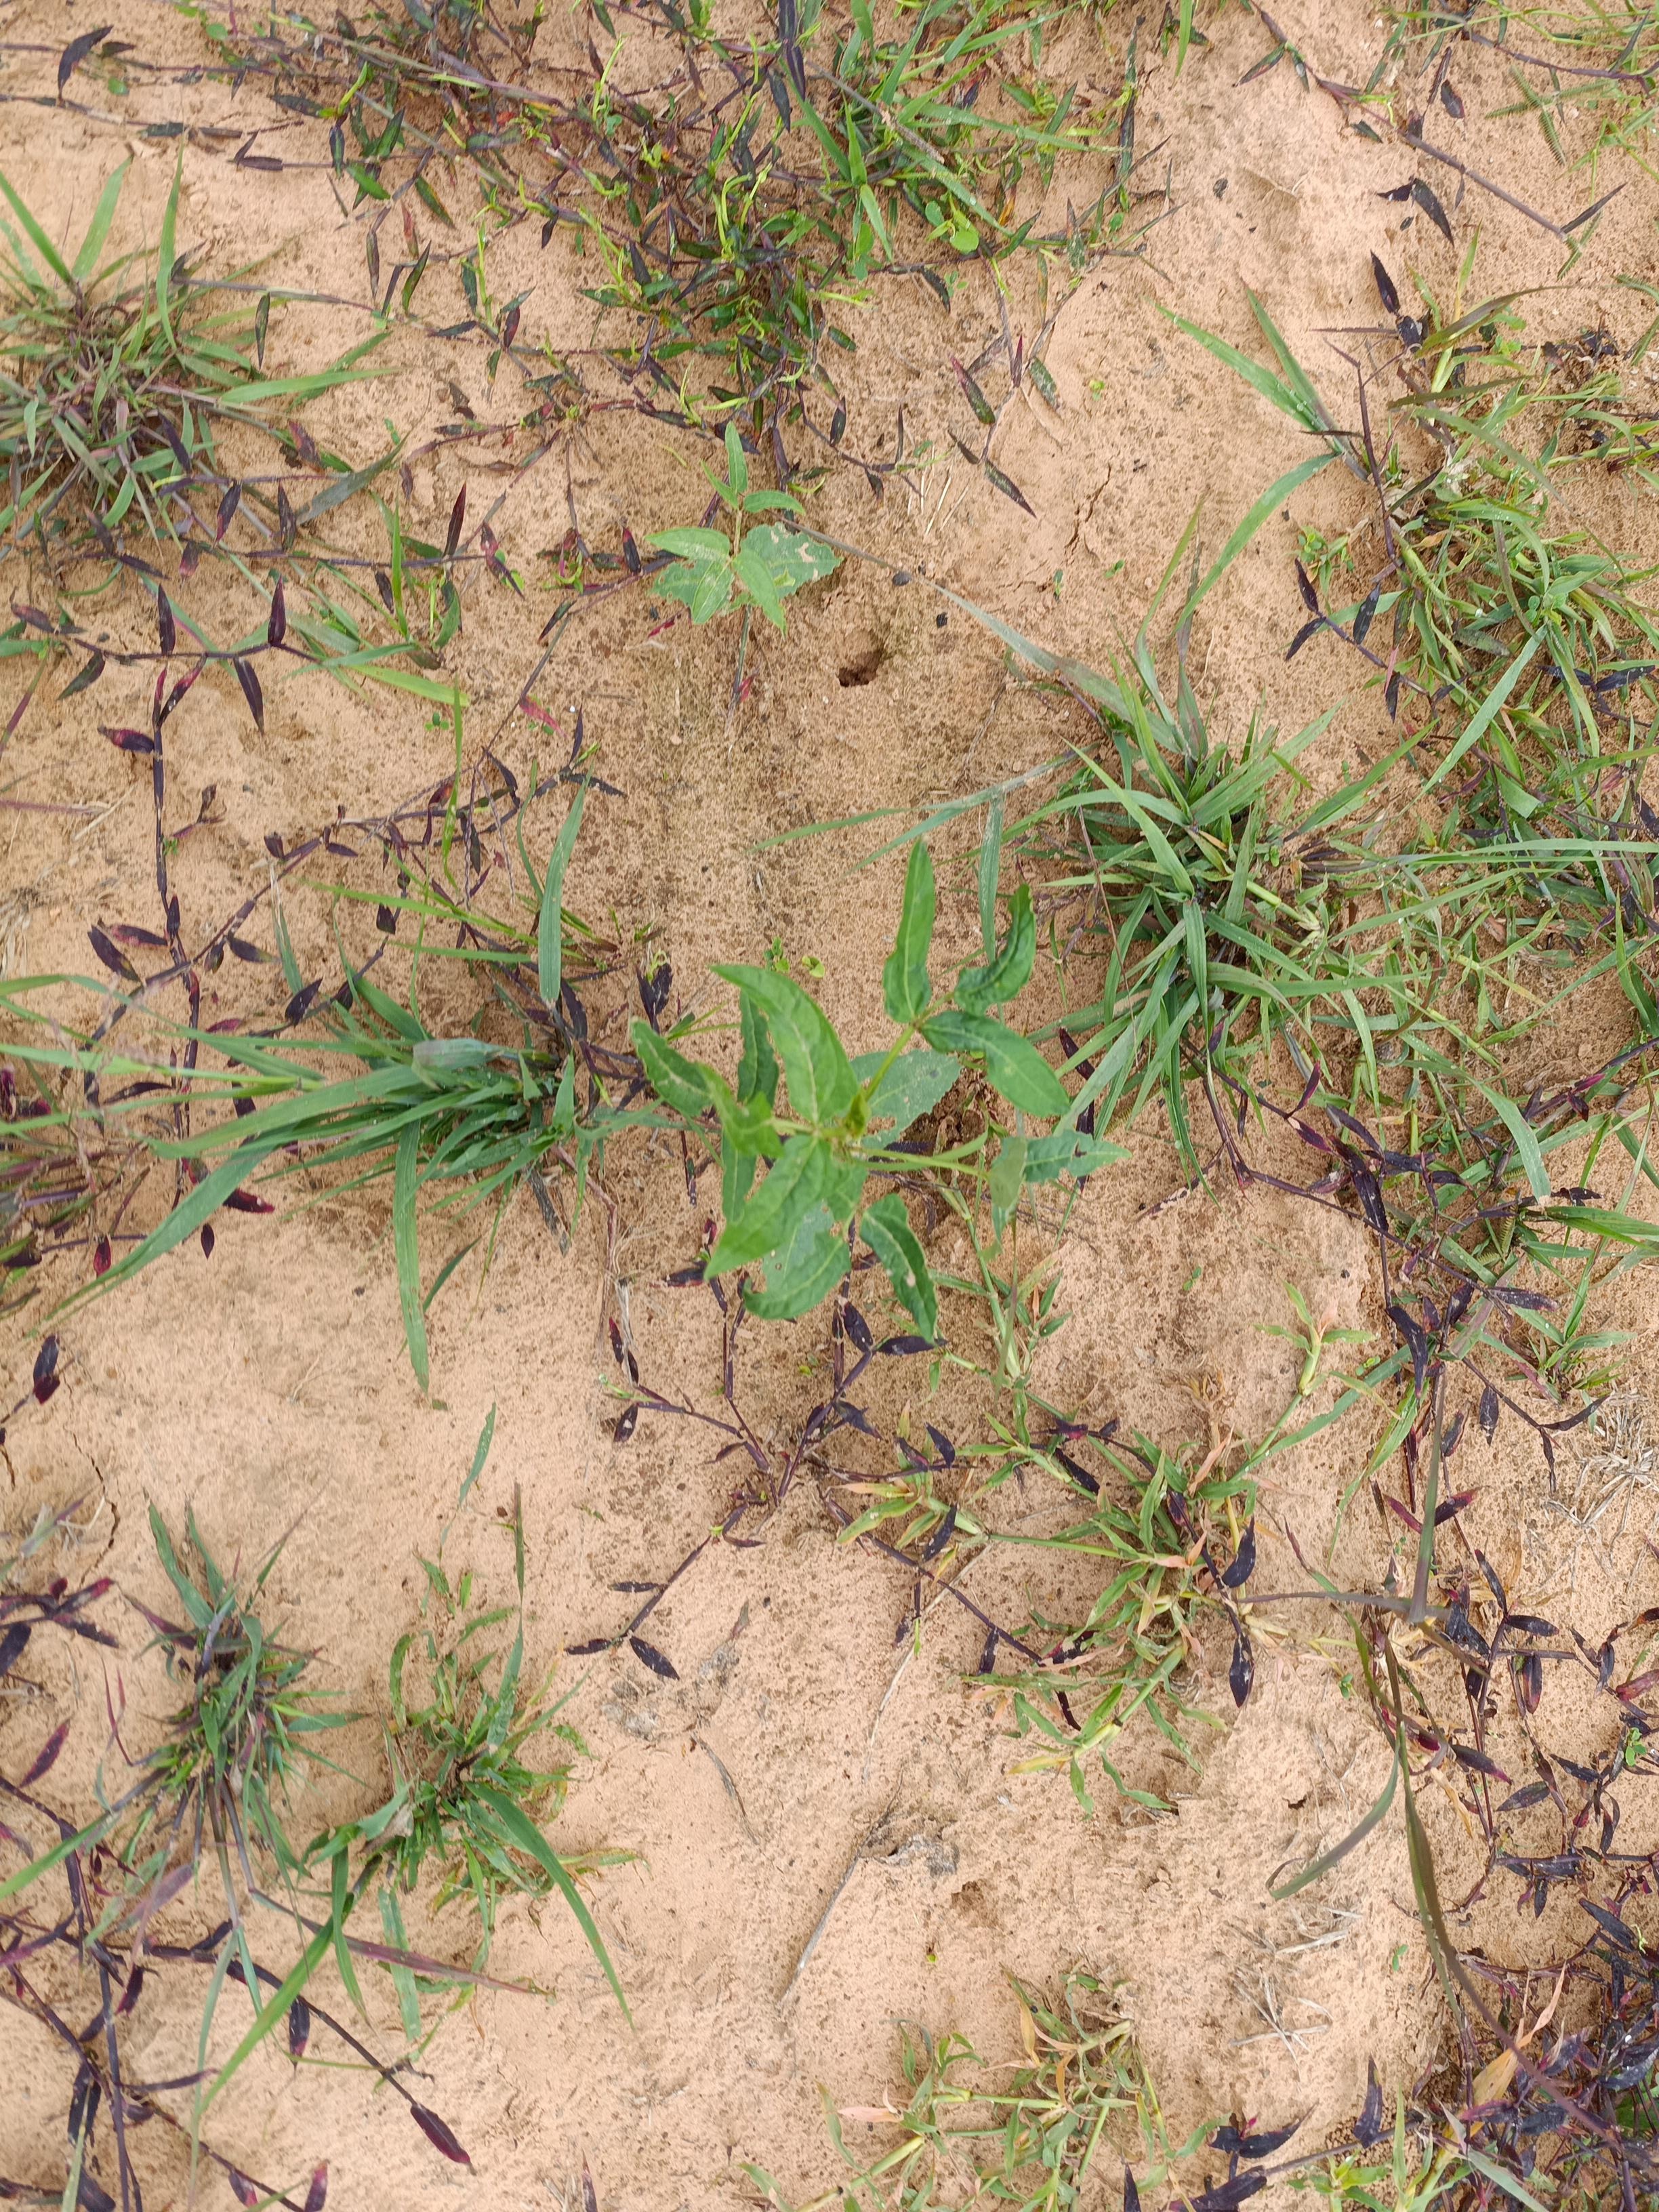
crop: cowpea
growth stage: emergence
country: Nigeria
